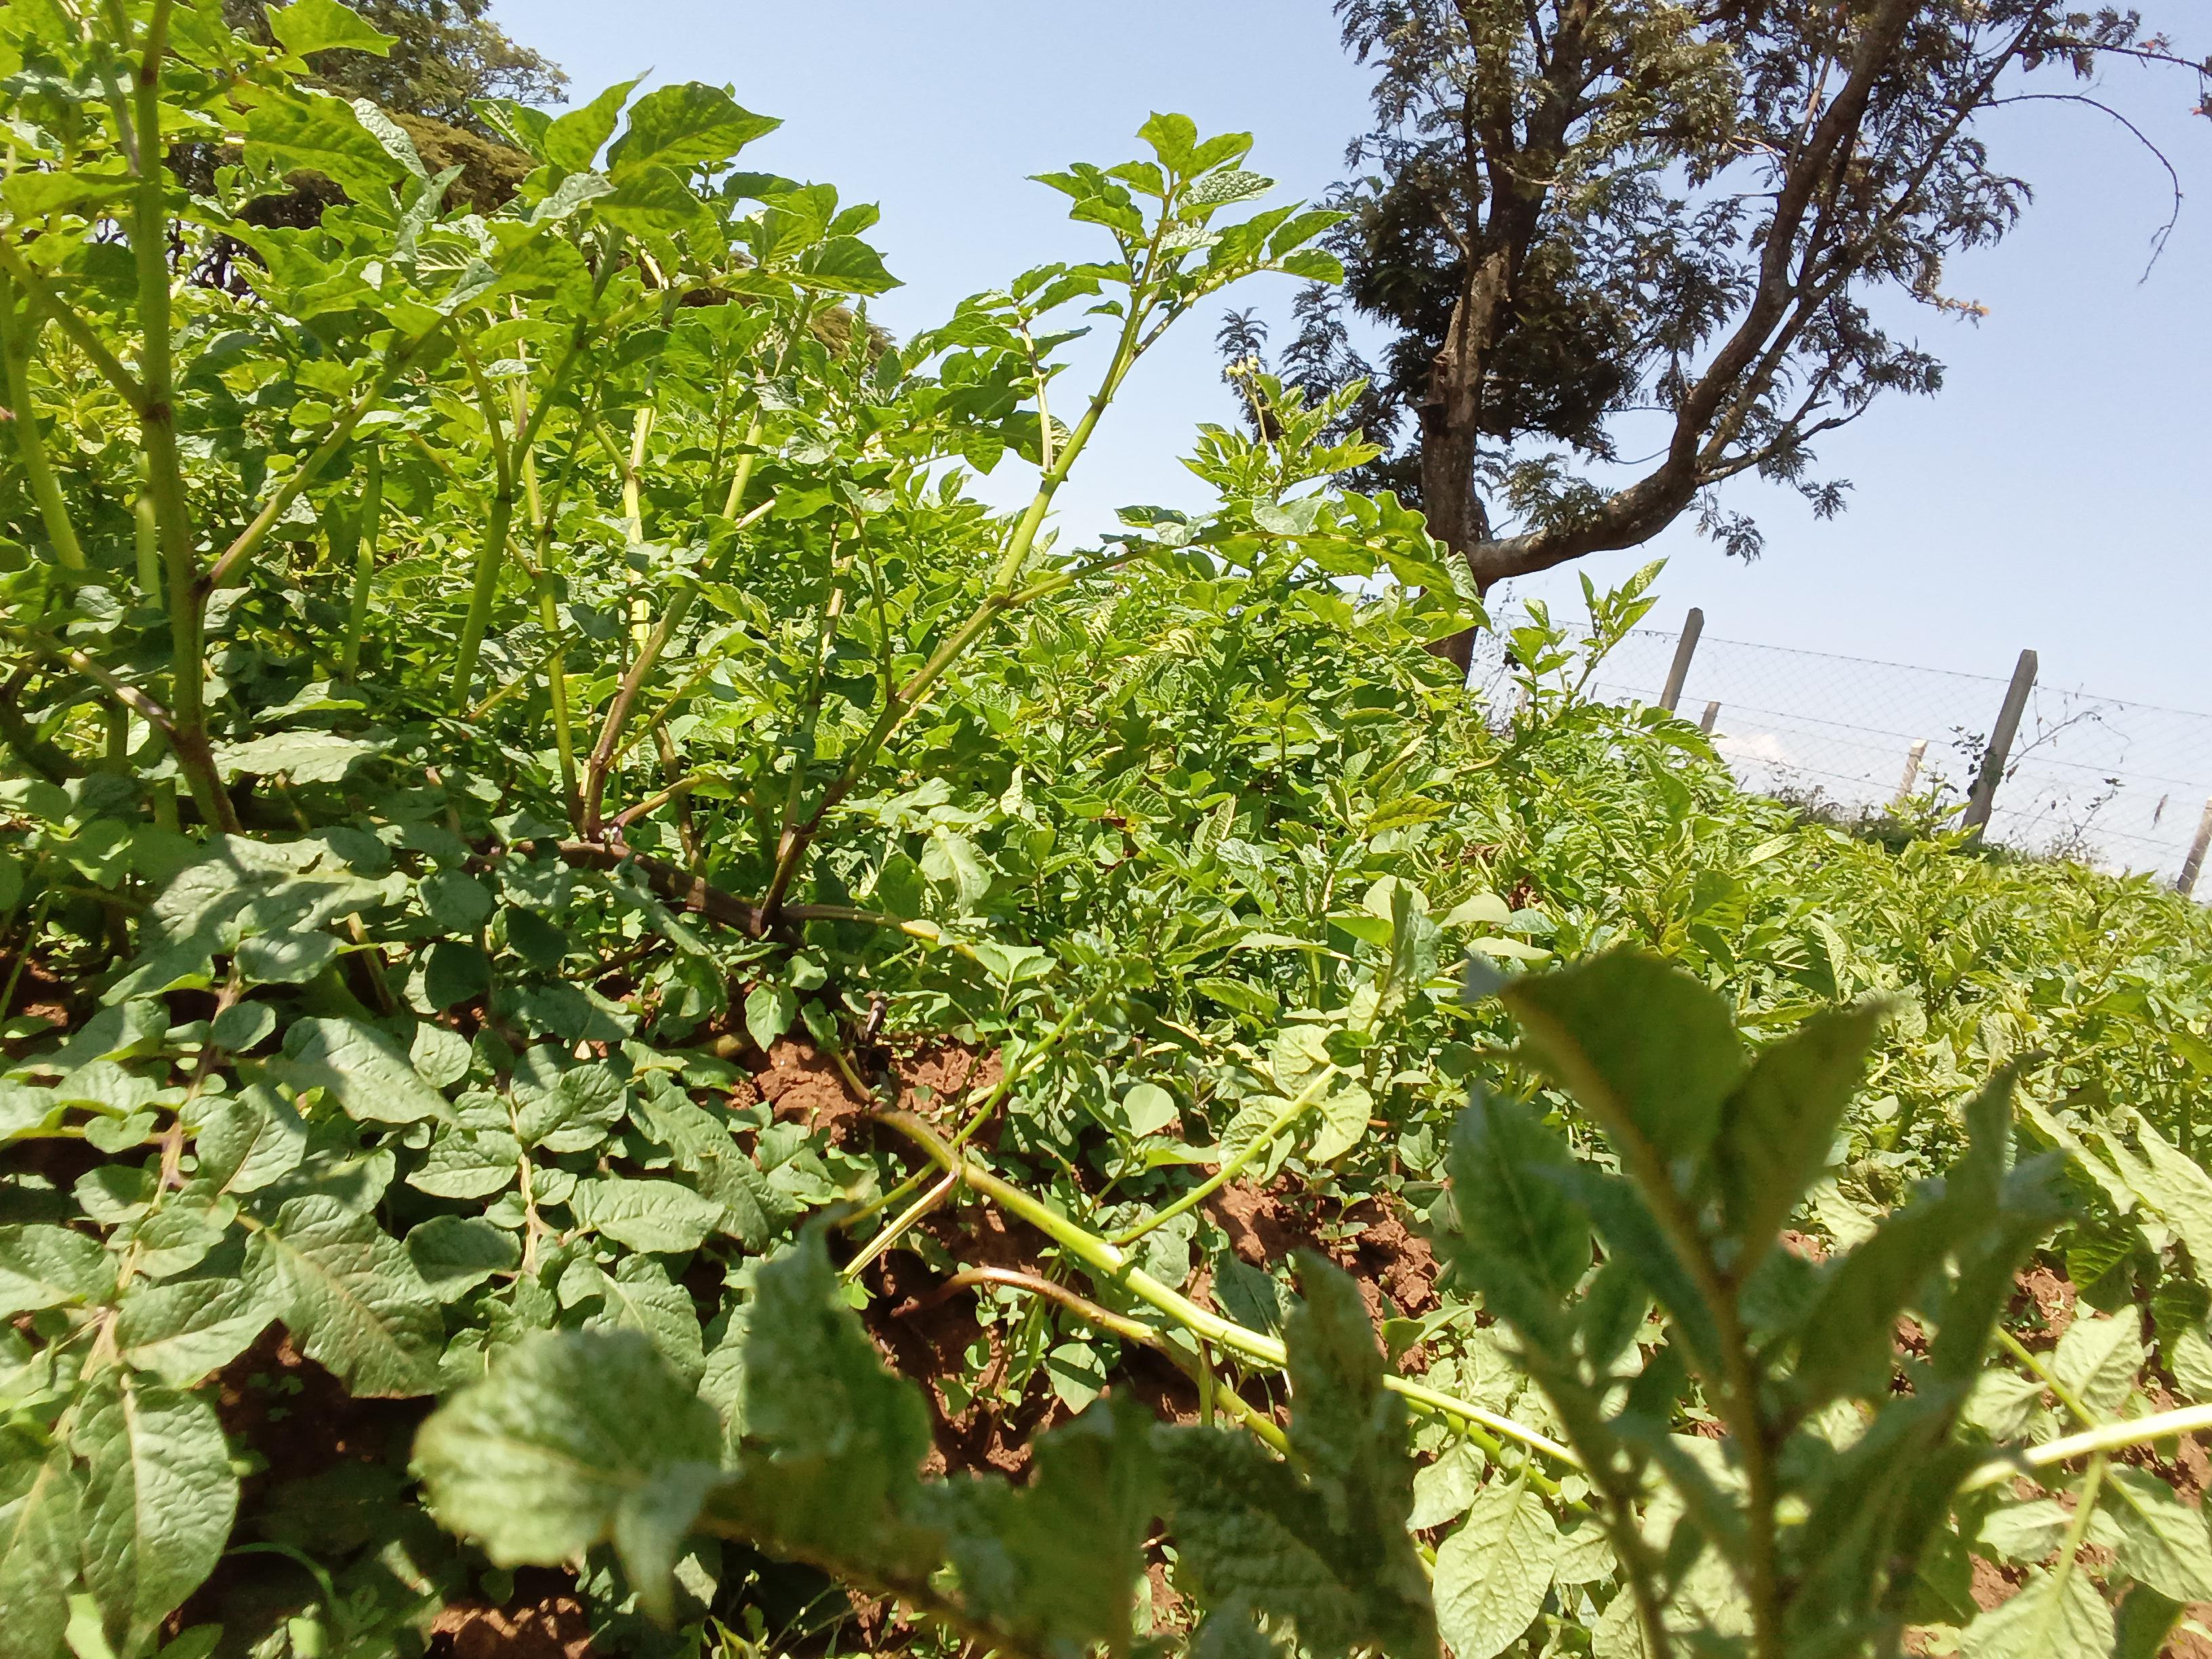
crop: potato
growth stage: vegetative
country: Kenya
